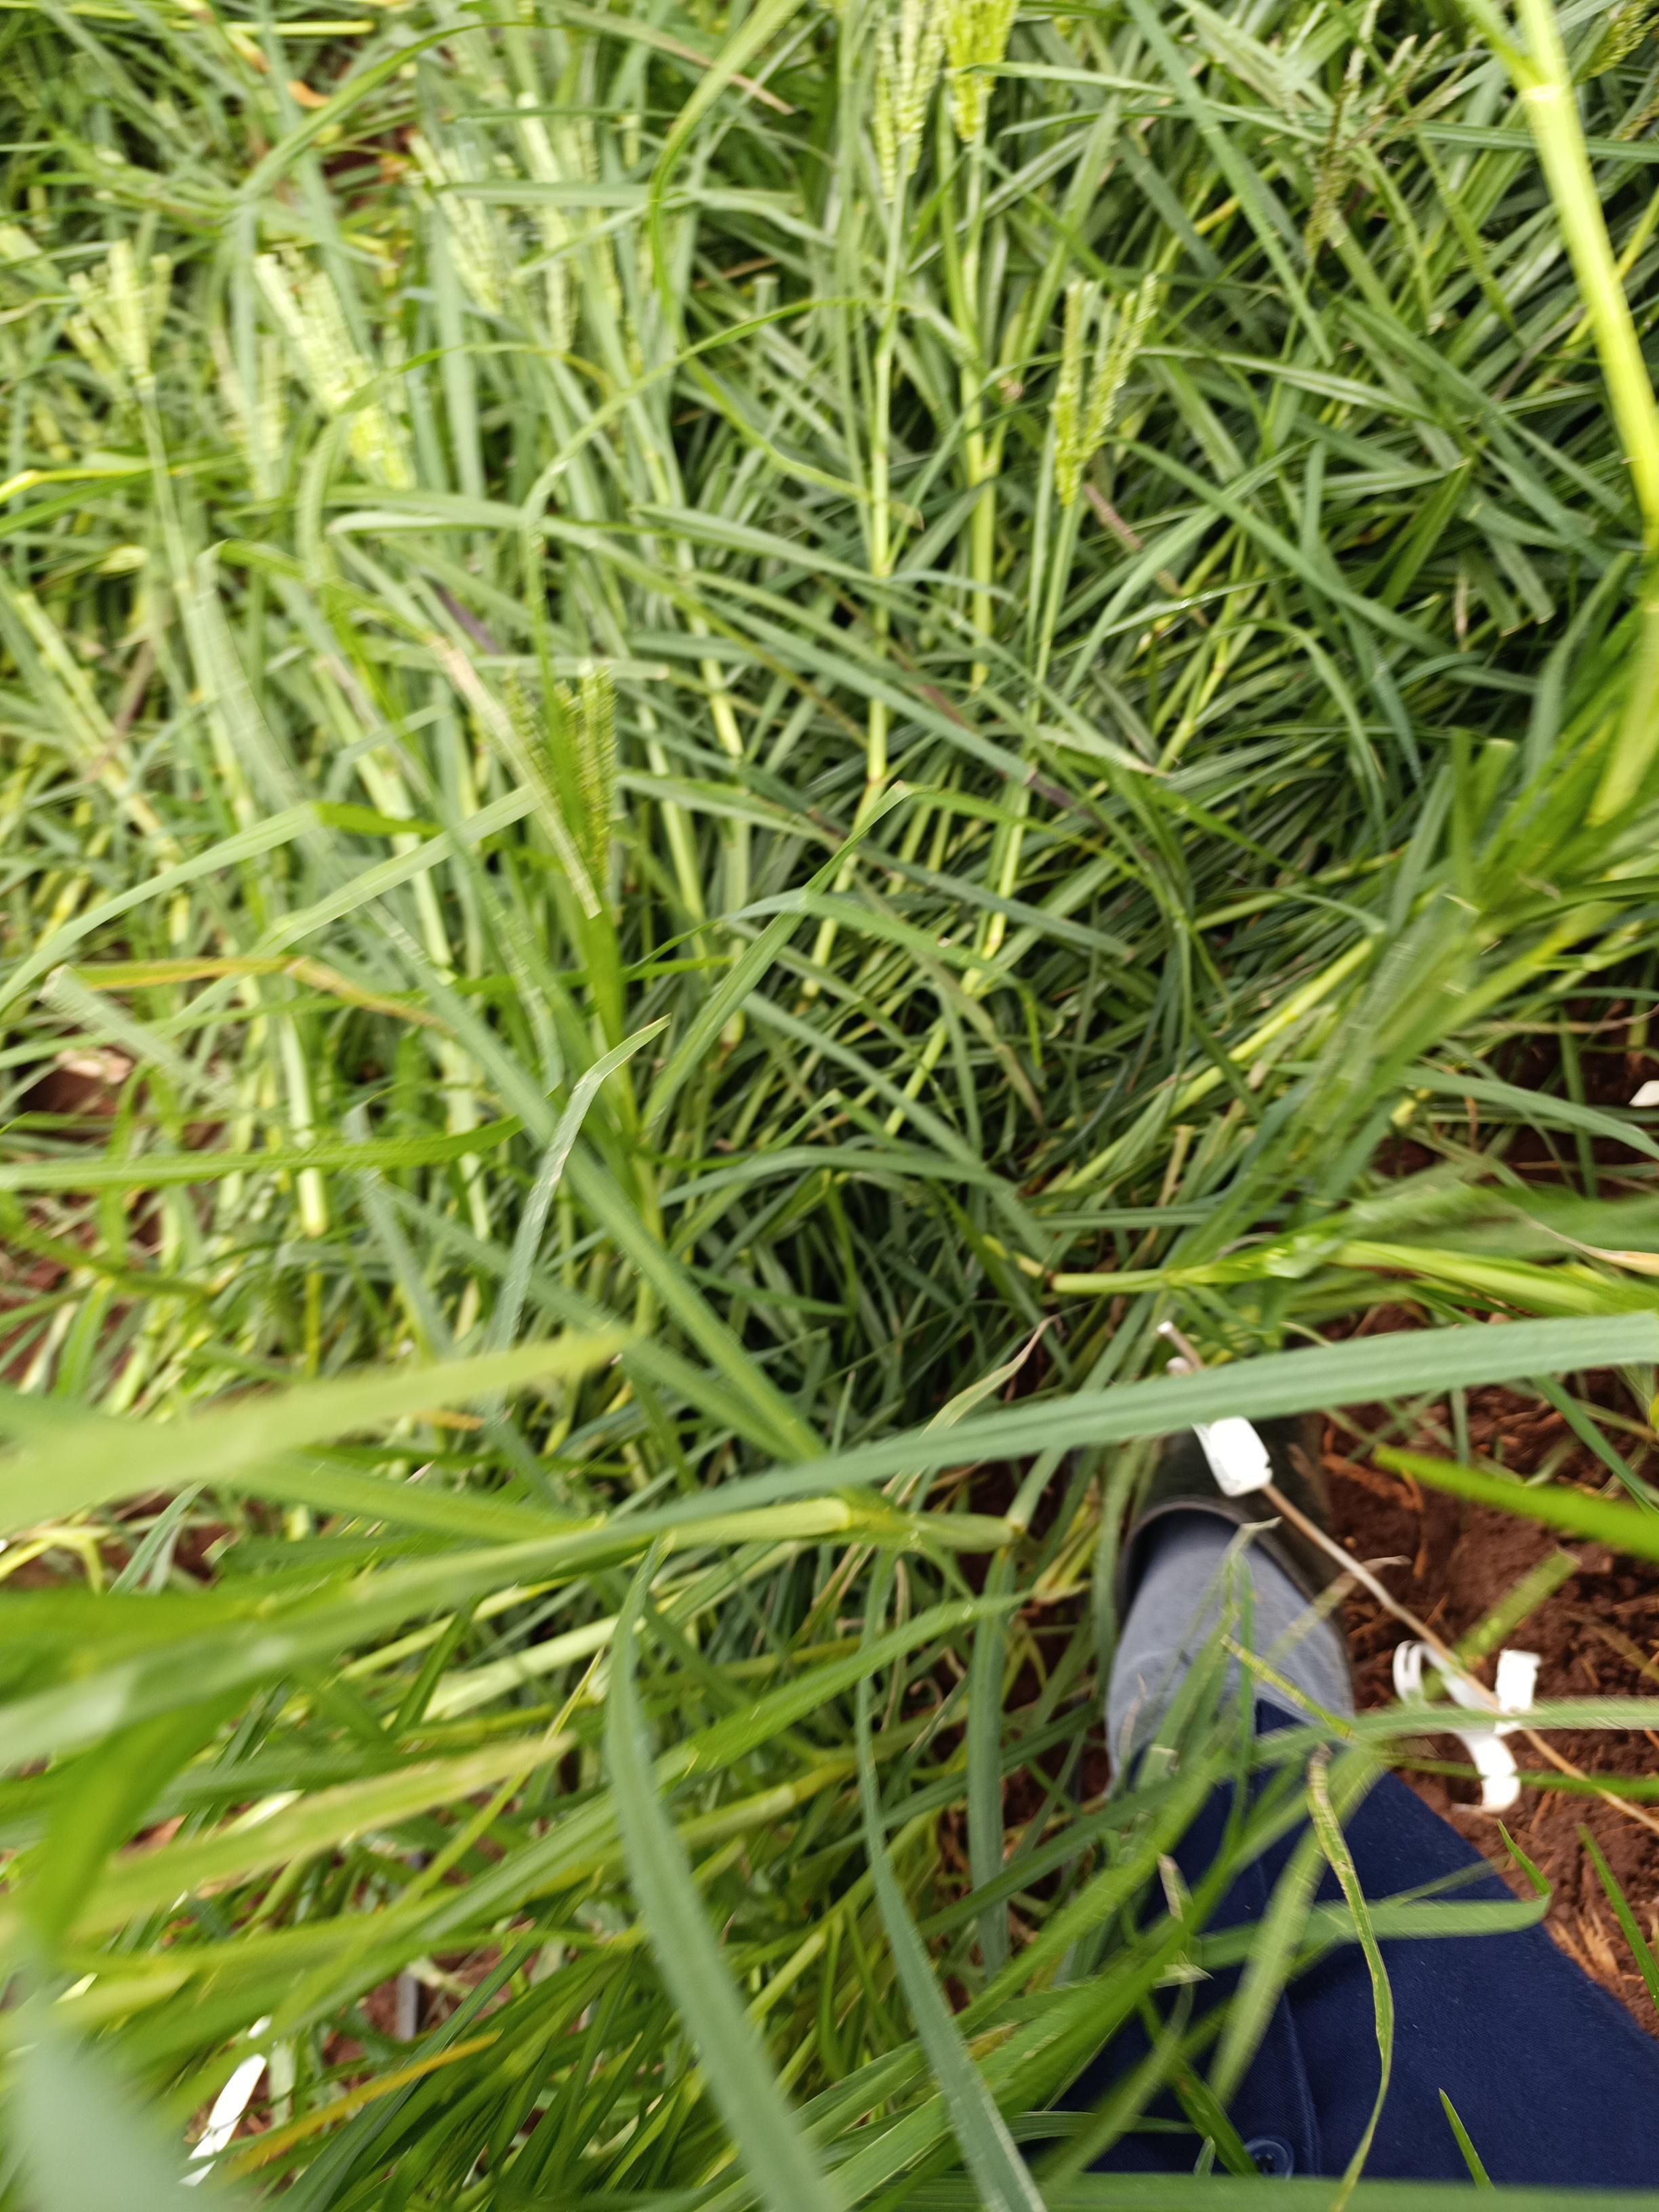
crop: finger millet
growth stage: flowering
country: Kenya
